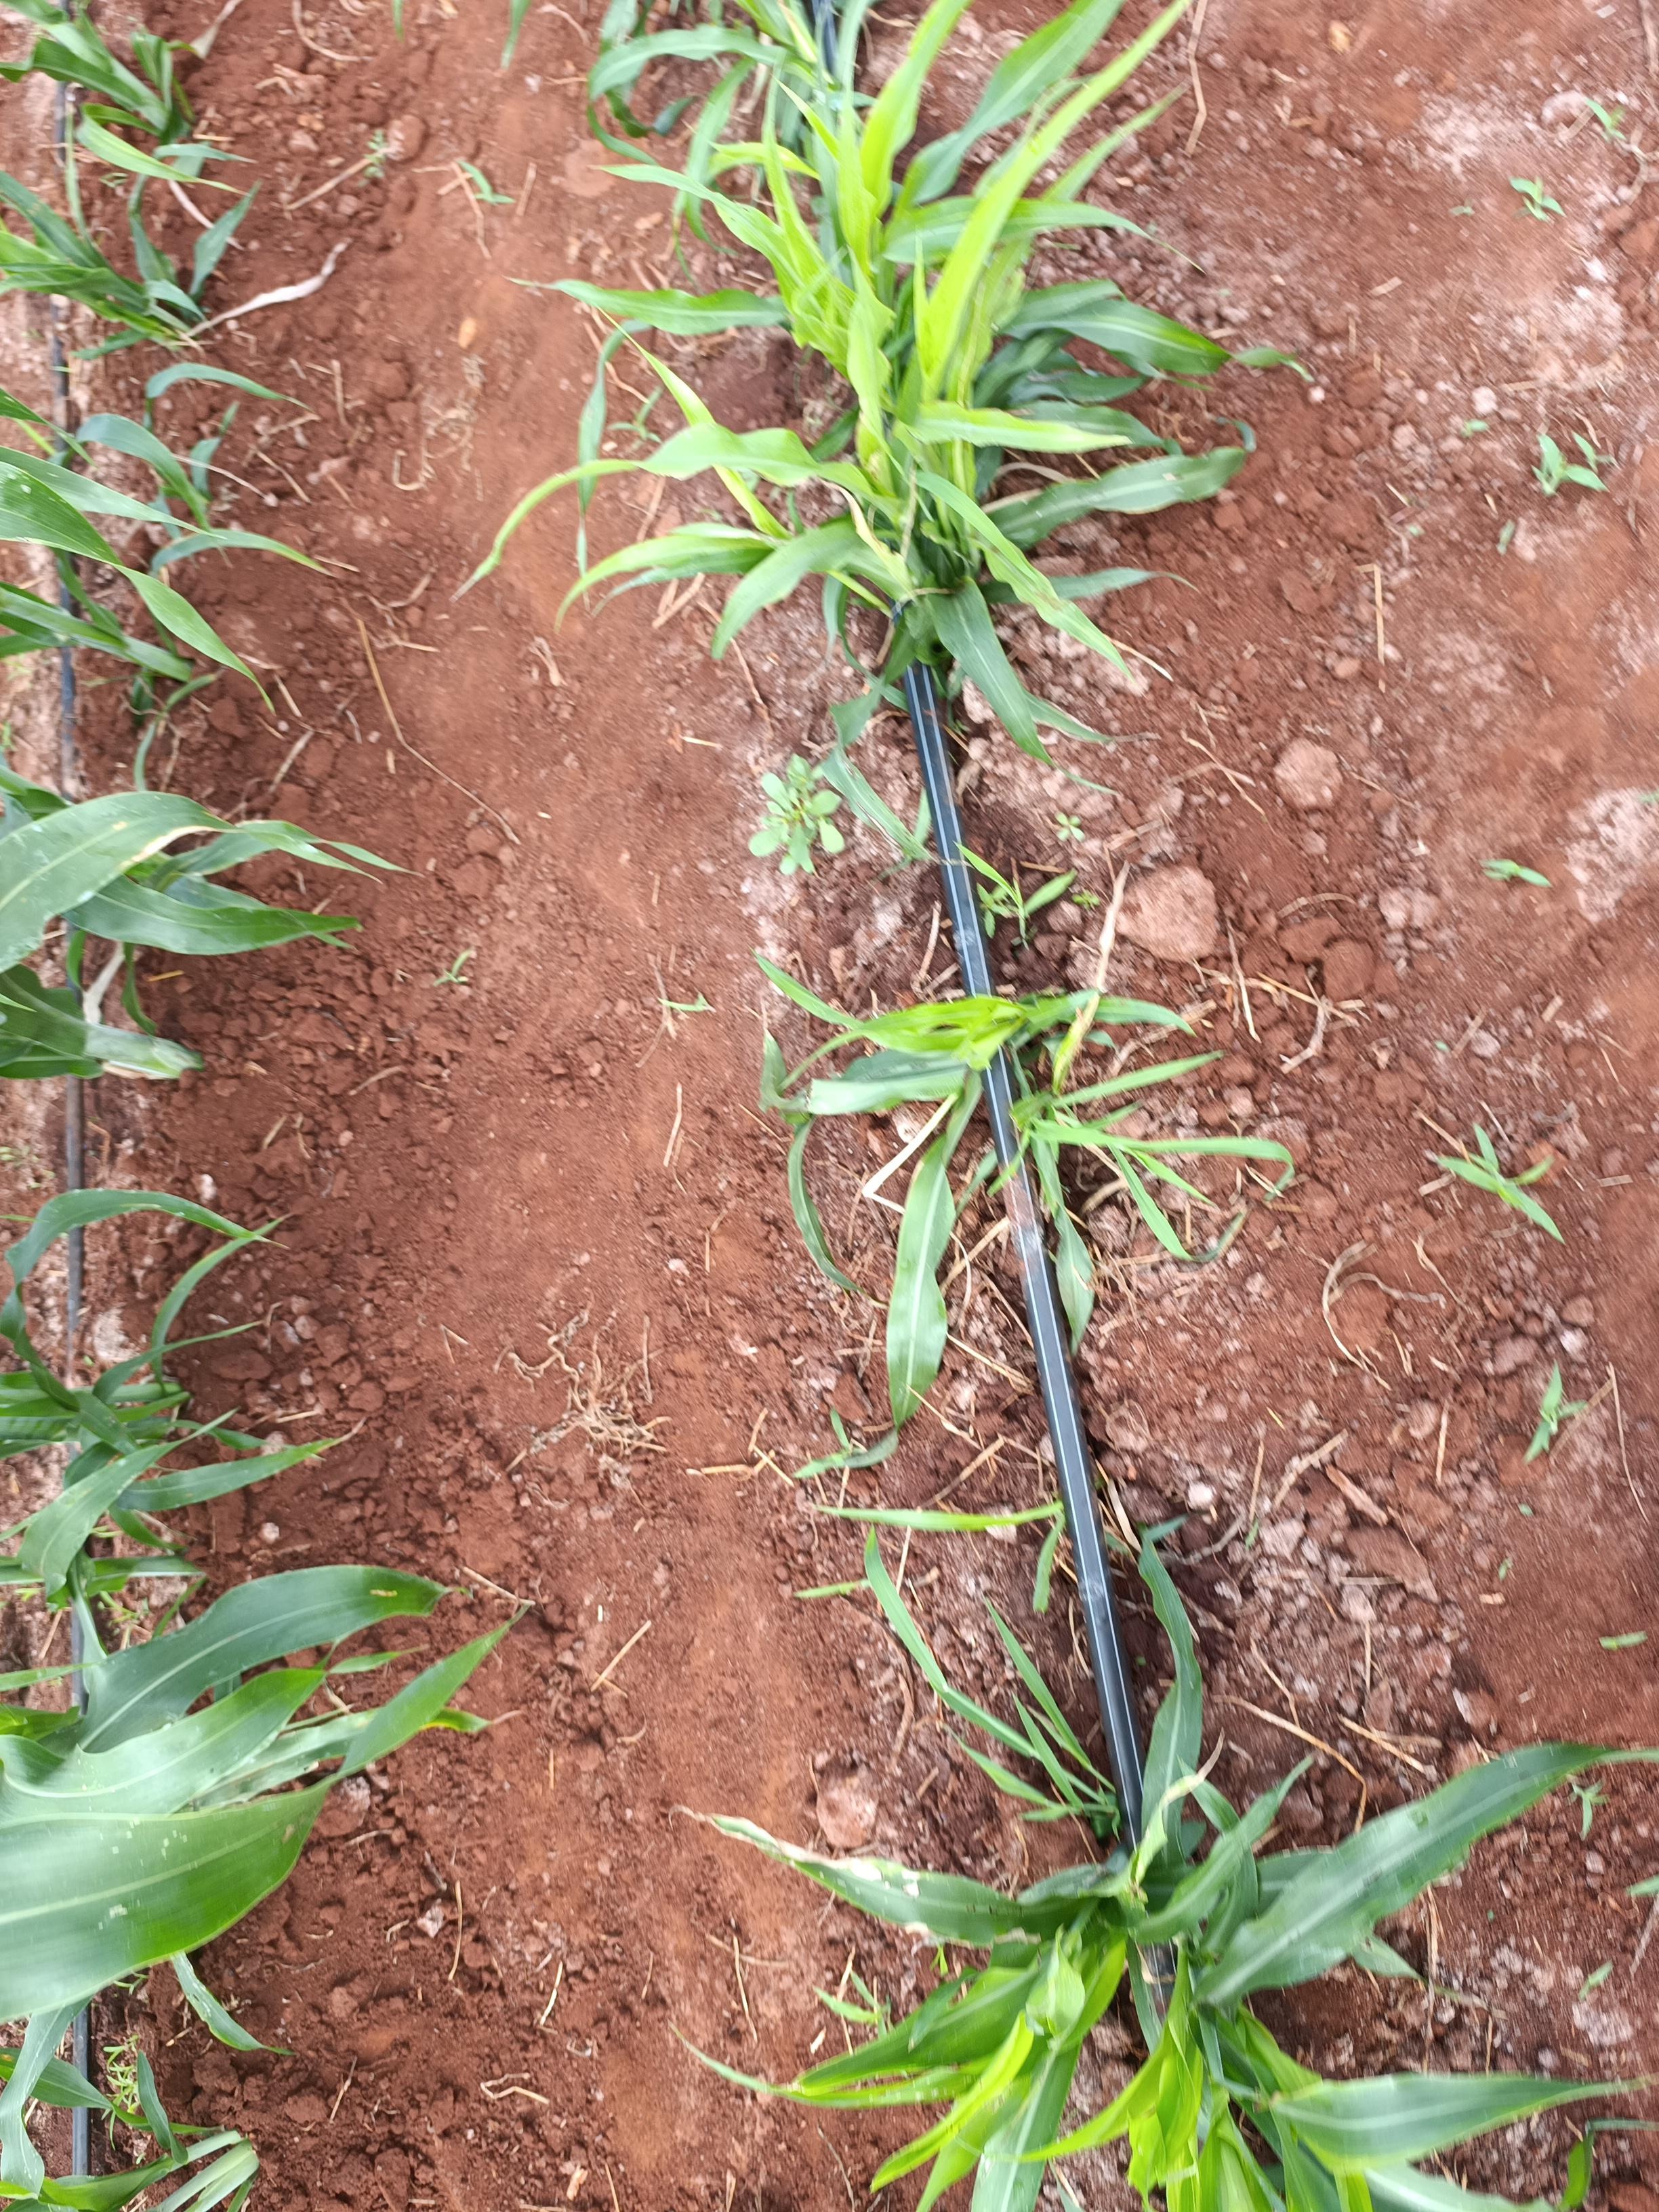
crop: sorghum
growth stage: elongation stem
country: Kenya
